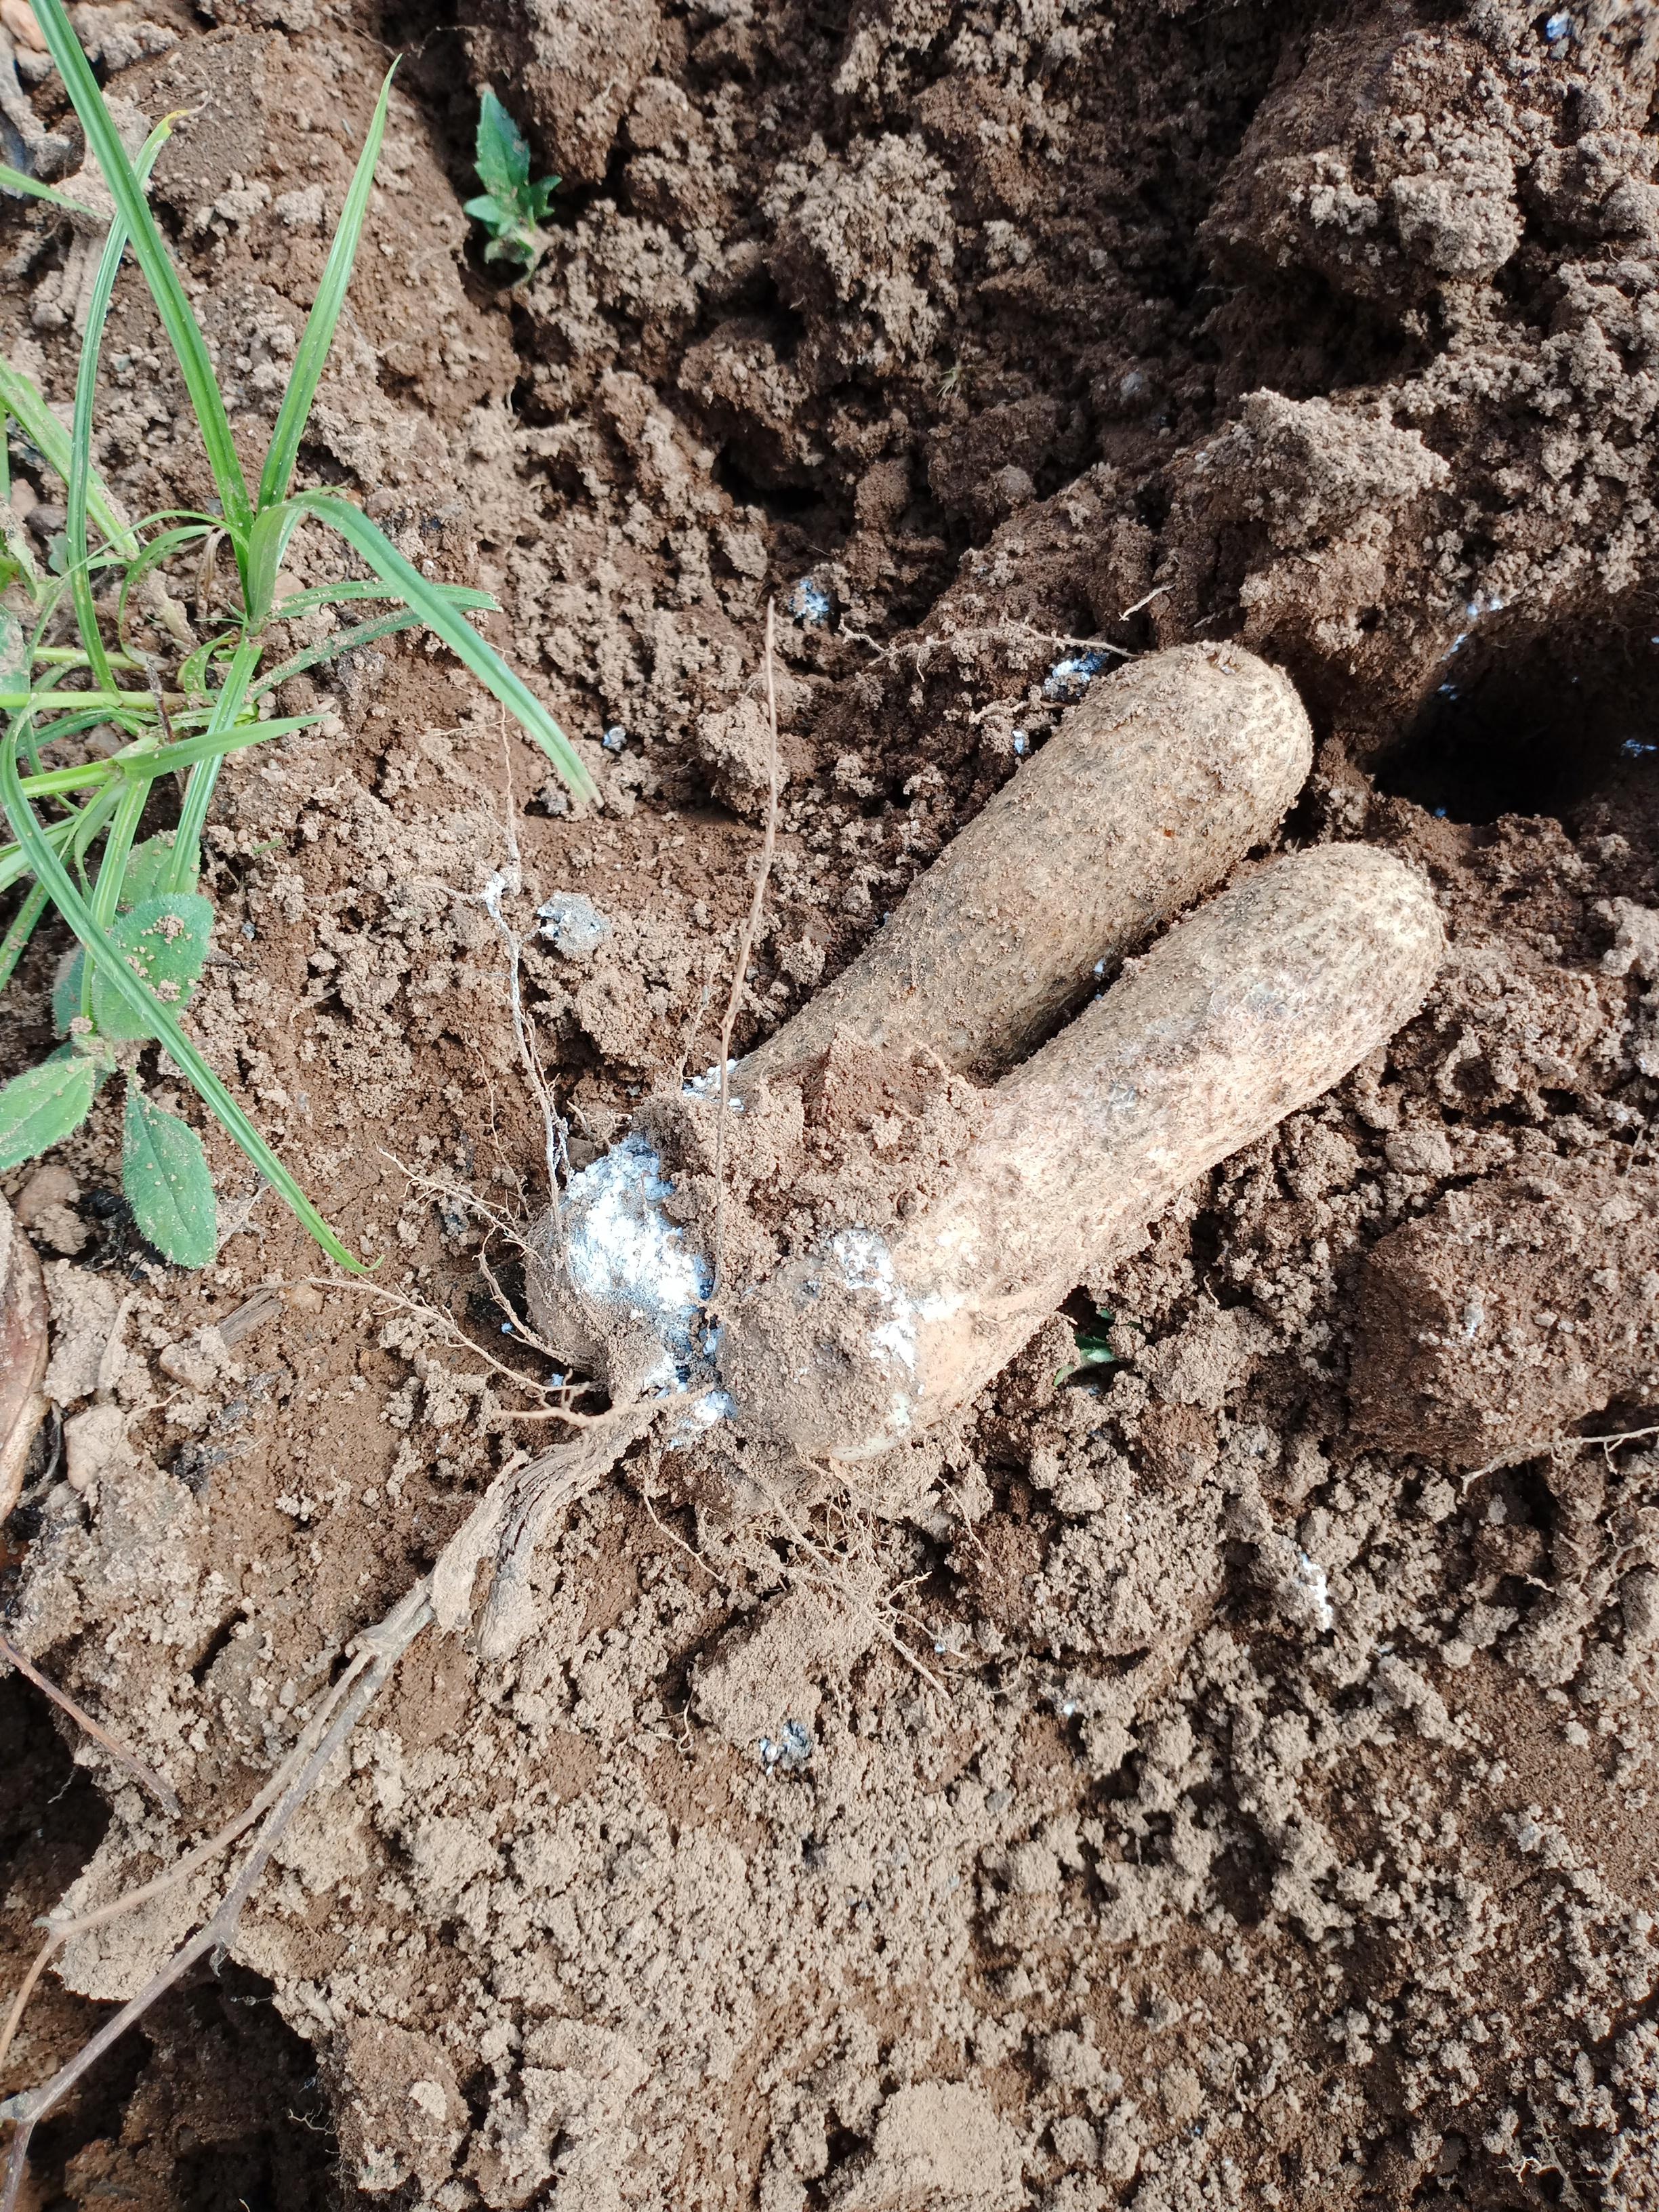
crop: yam
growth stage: harvest
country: Nigeria
